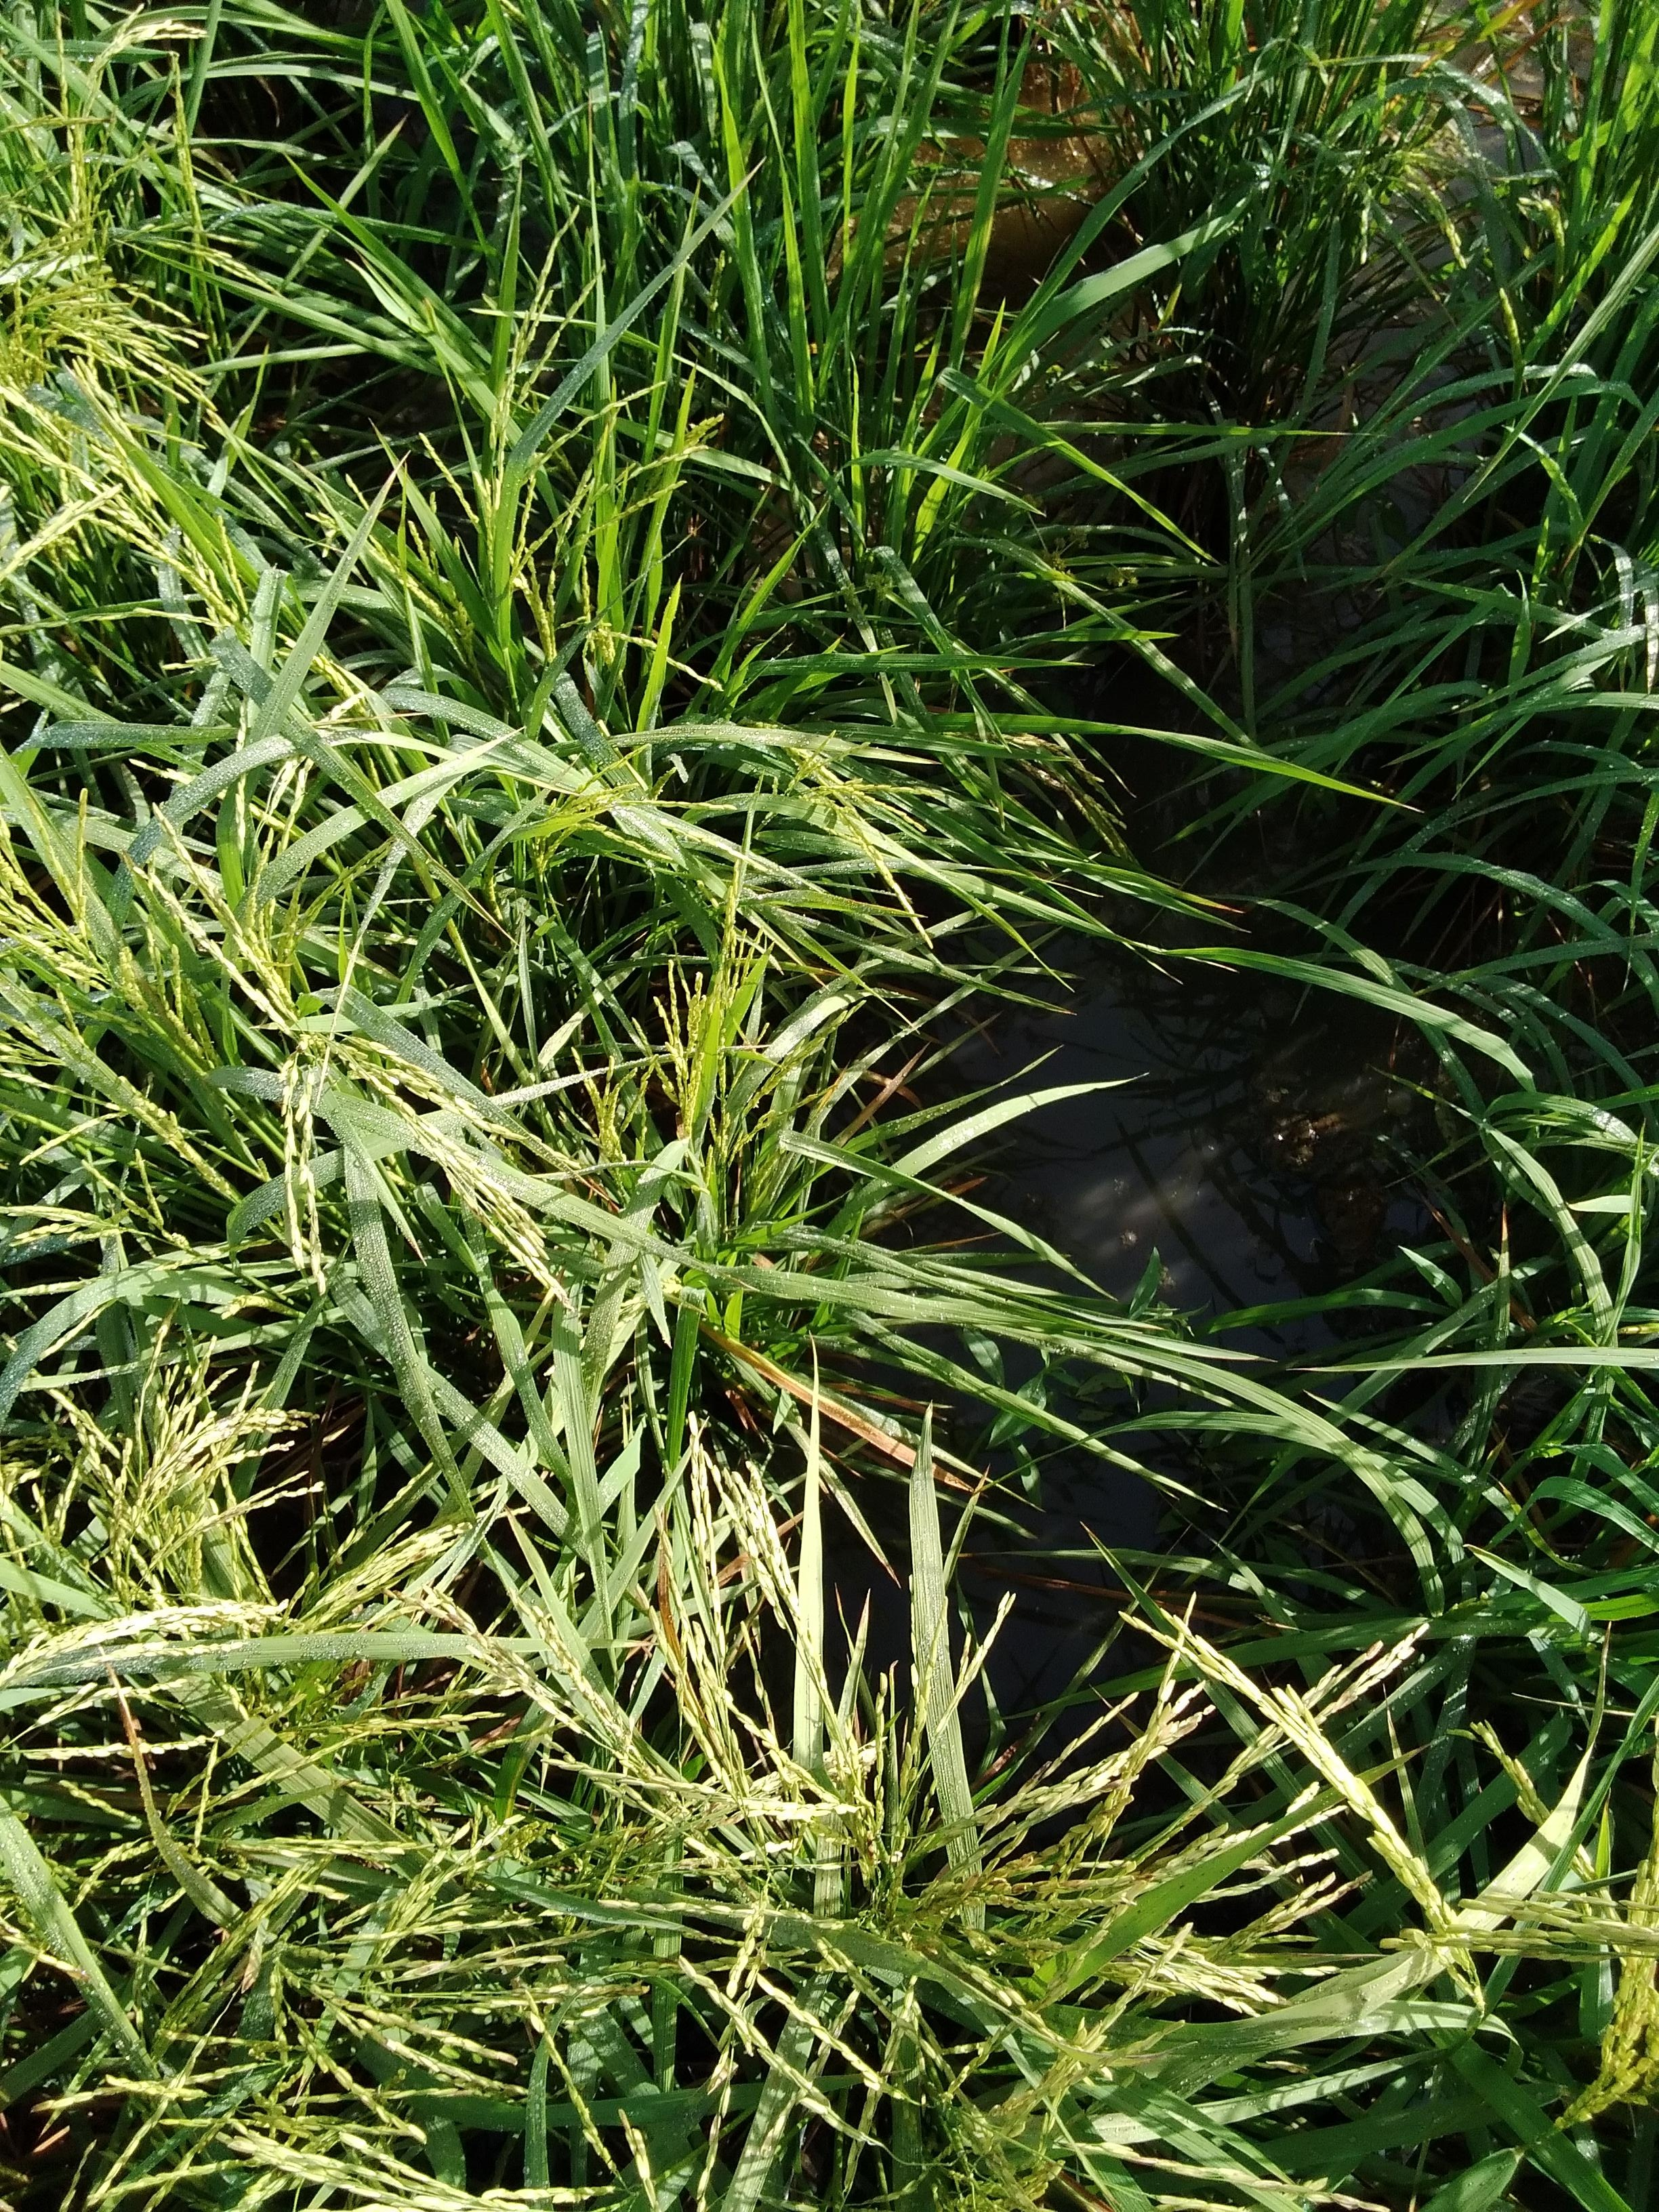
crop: rice
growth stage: stage dough
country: Senegal
